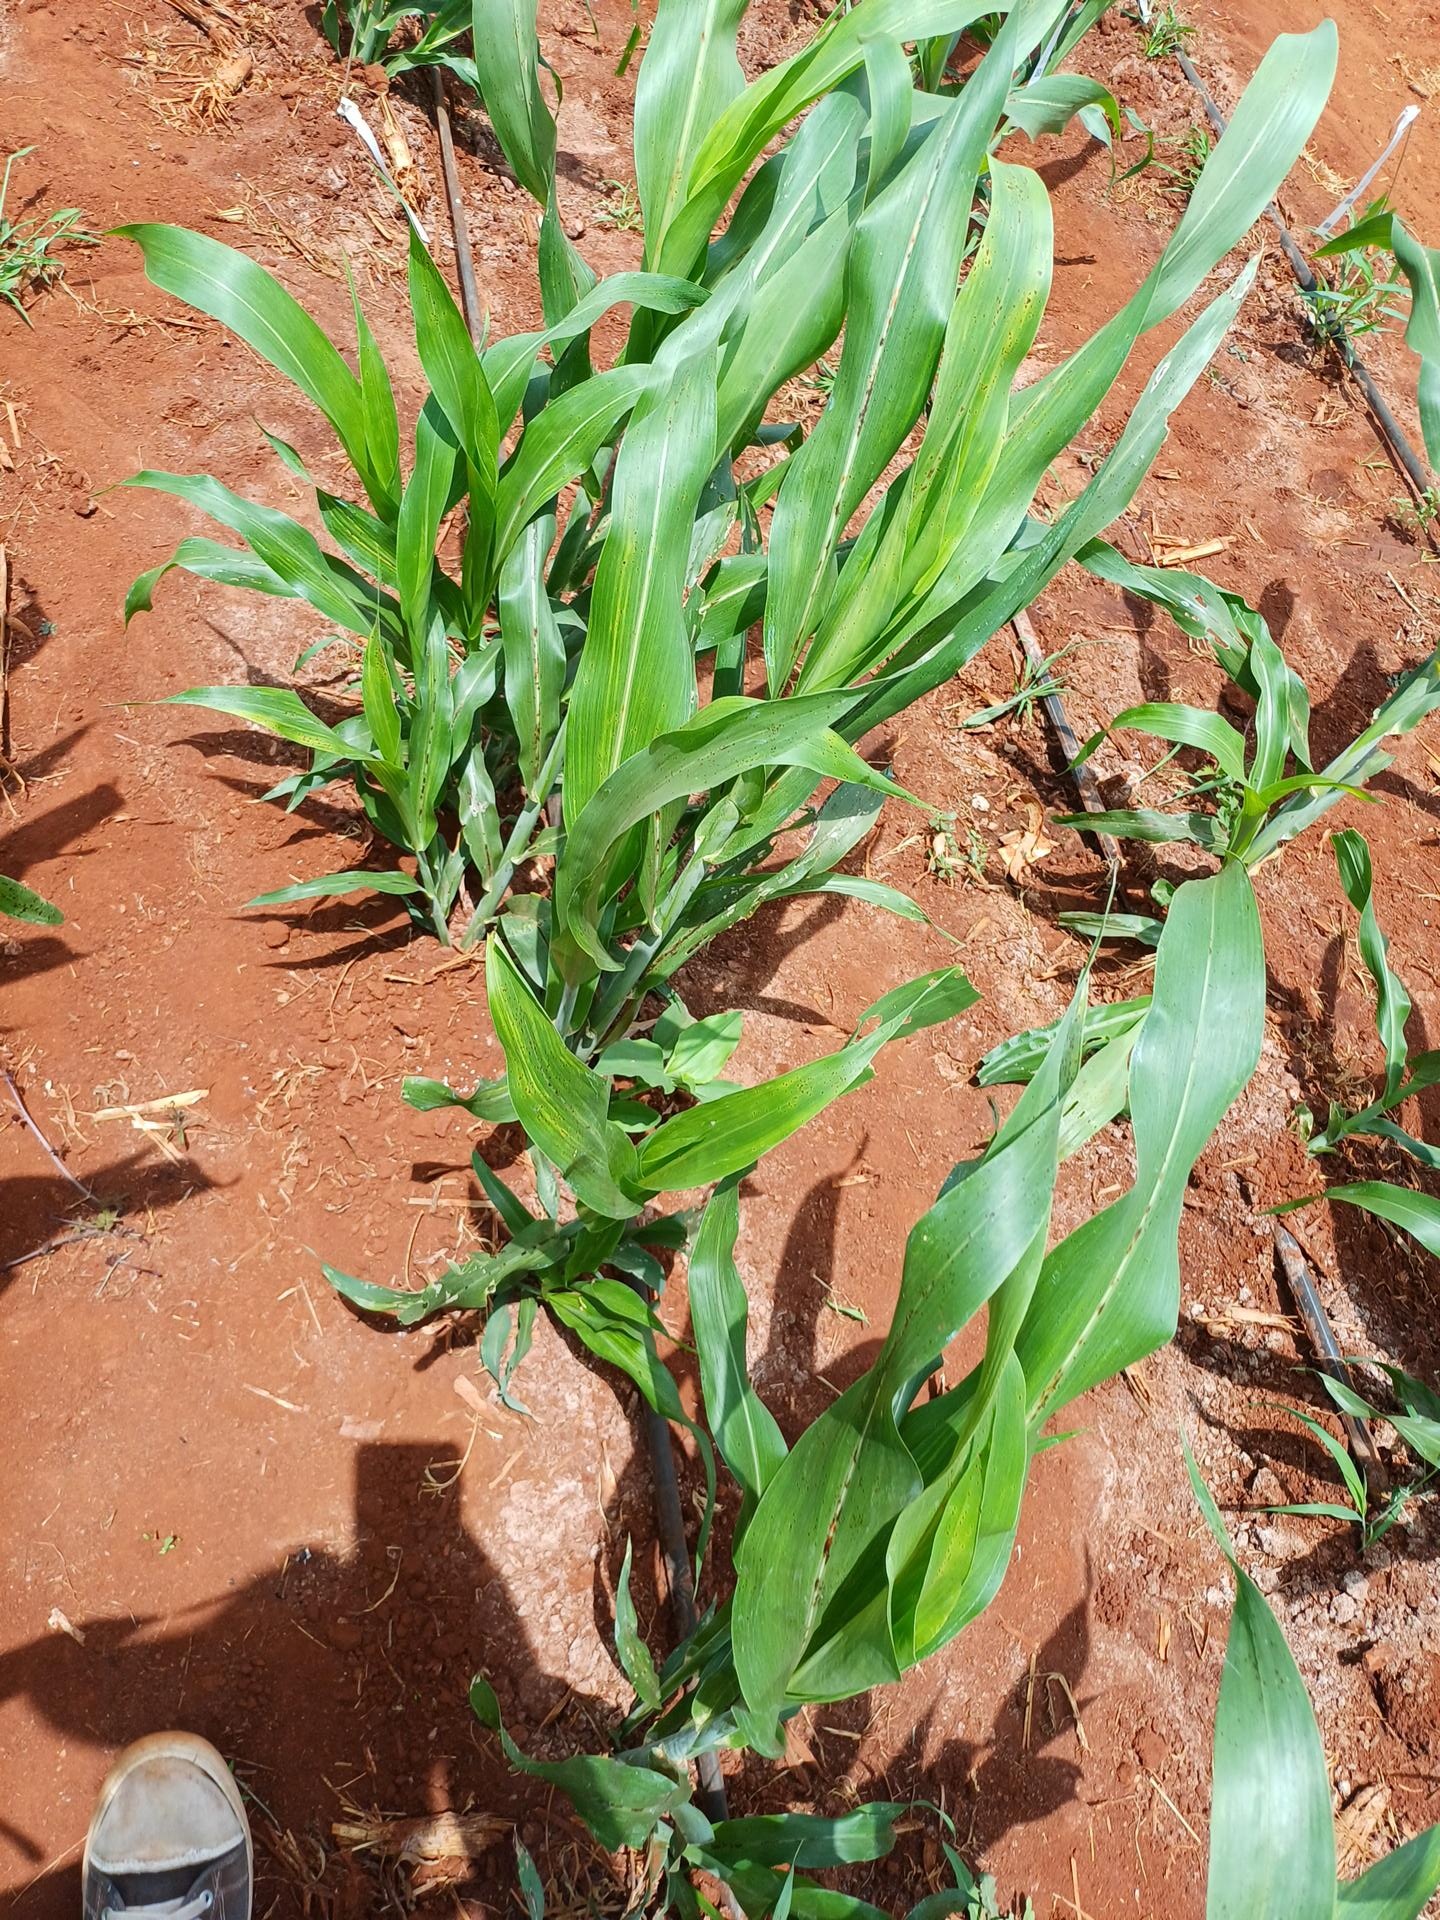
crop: sorghum
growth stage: vegetative
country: Kenya
